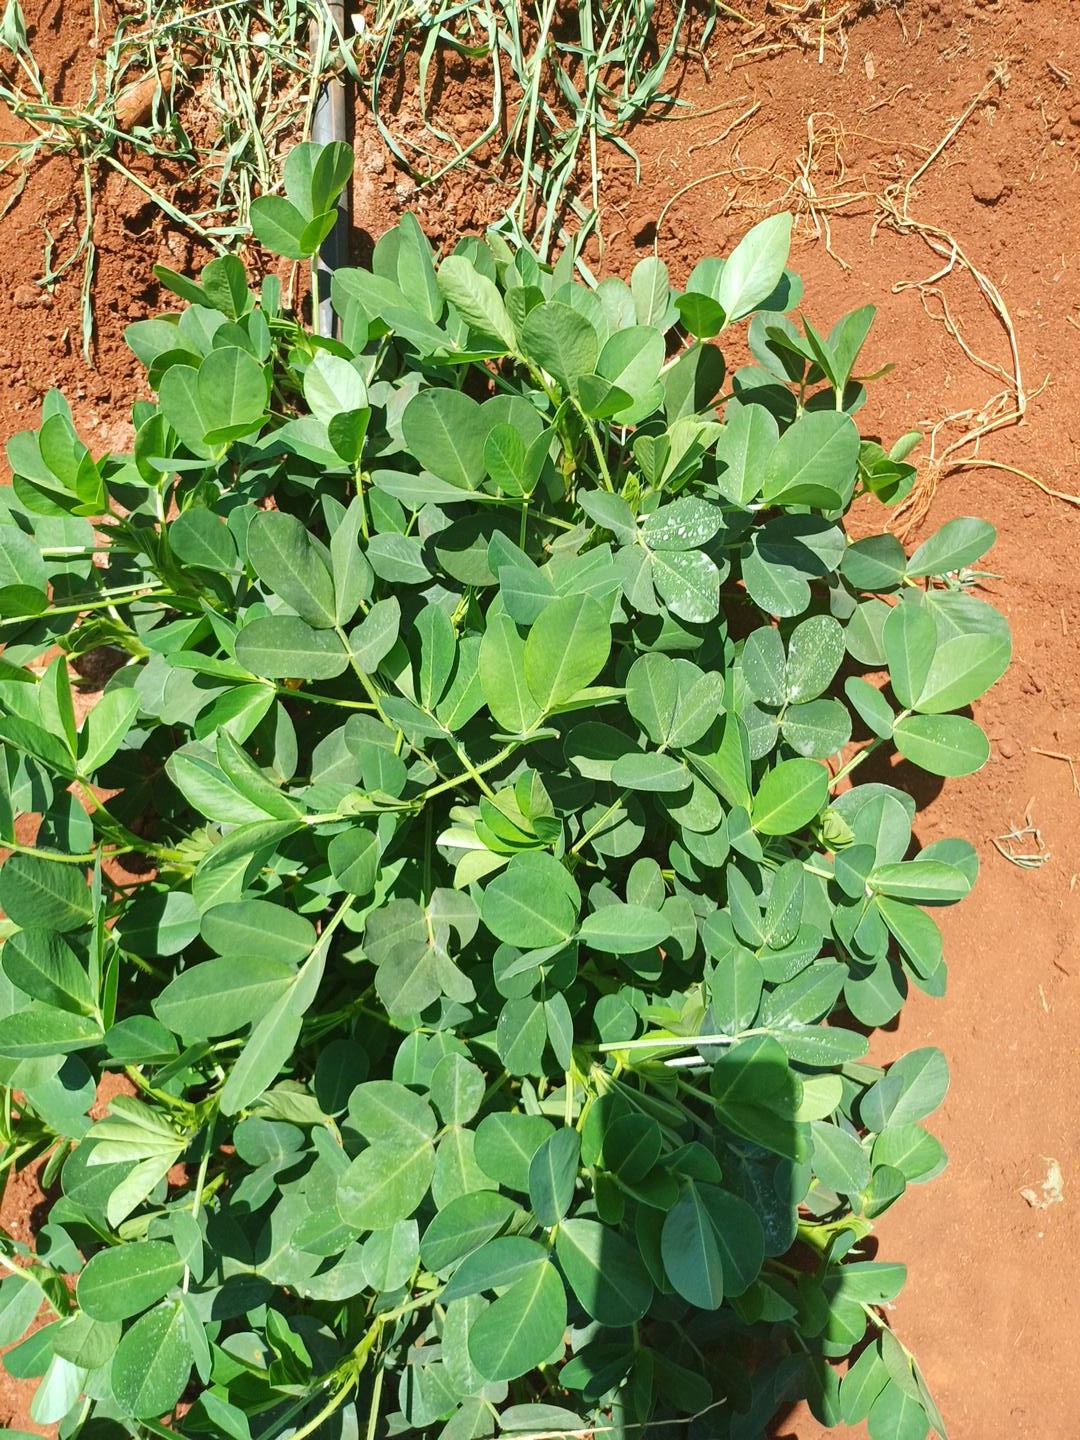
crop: groundnut
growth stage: flowering
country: Kenya
